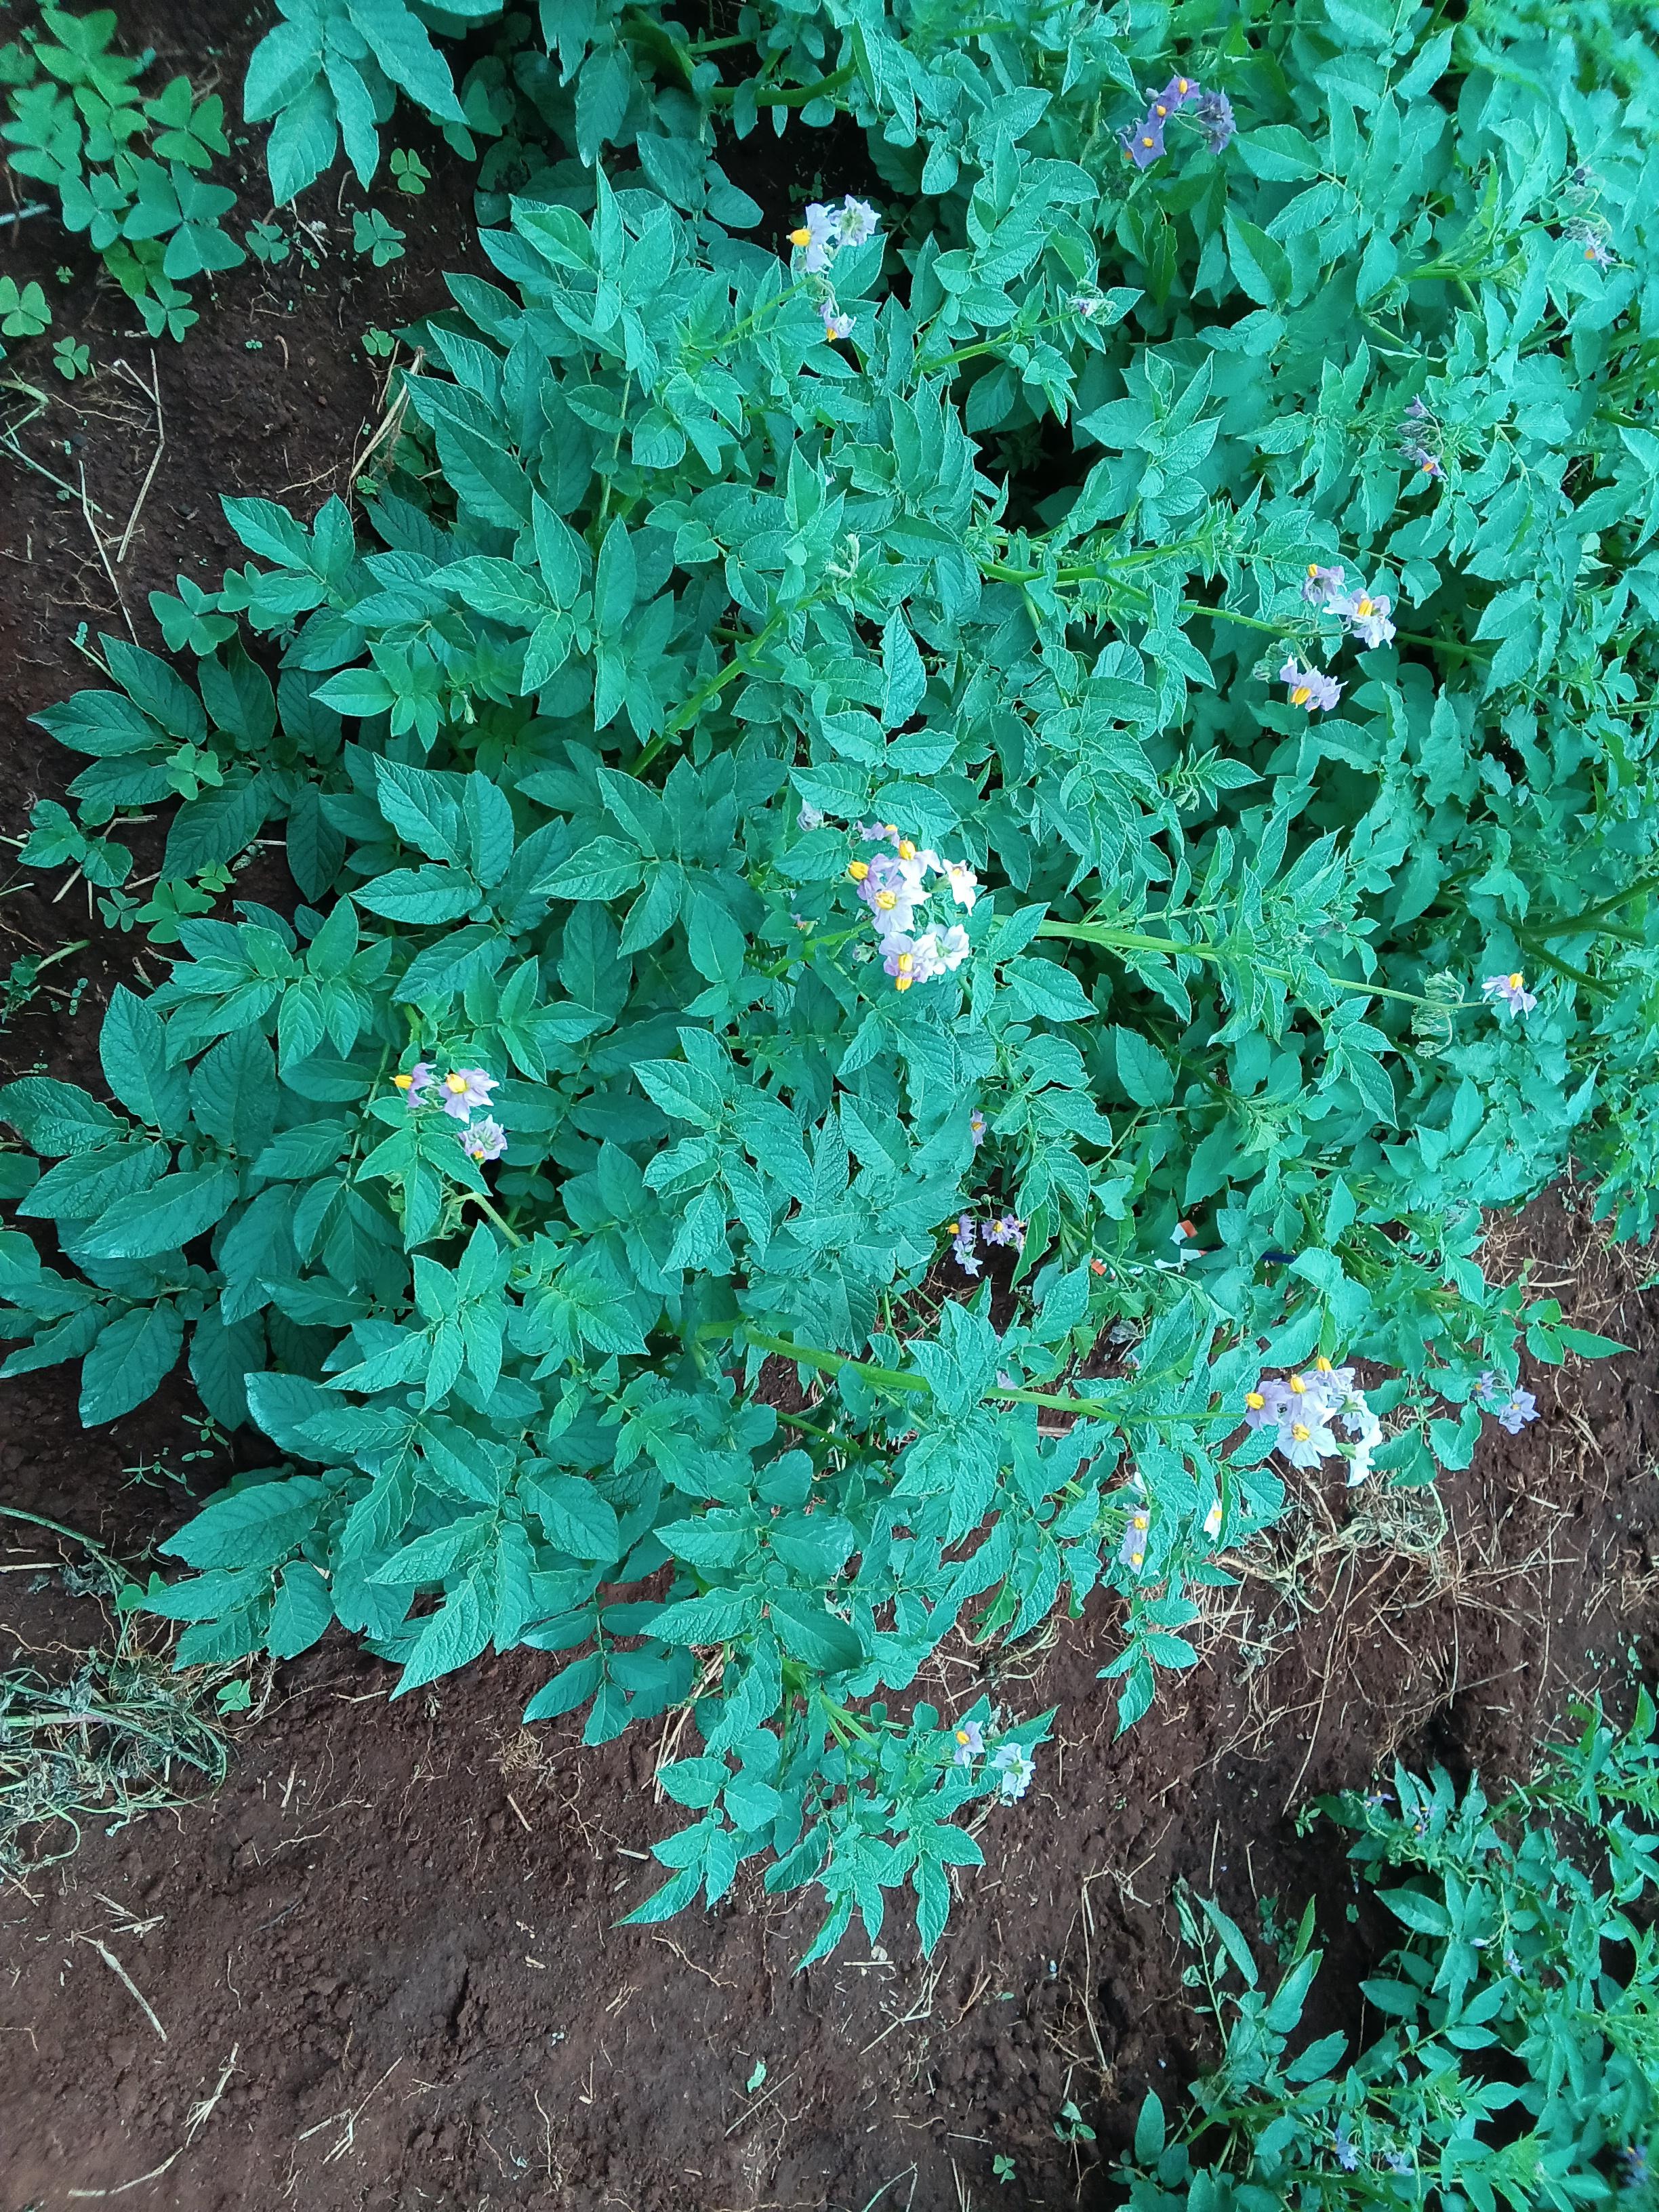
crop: potato
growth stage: flowering
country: Kenya
